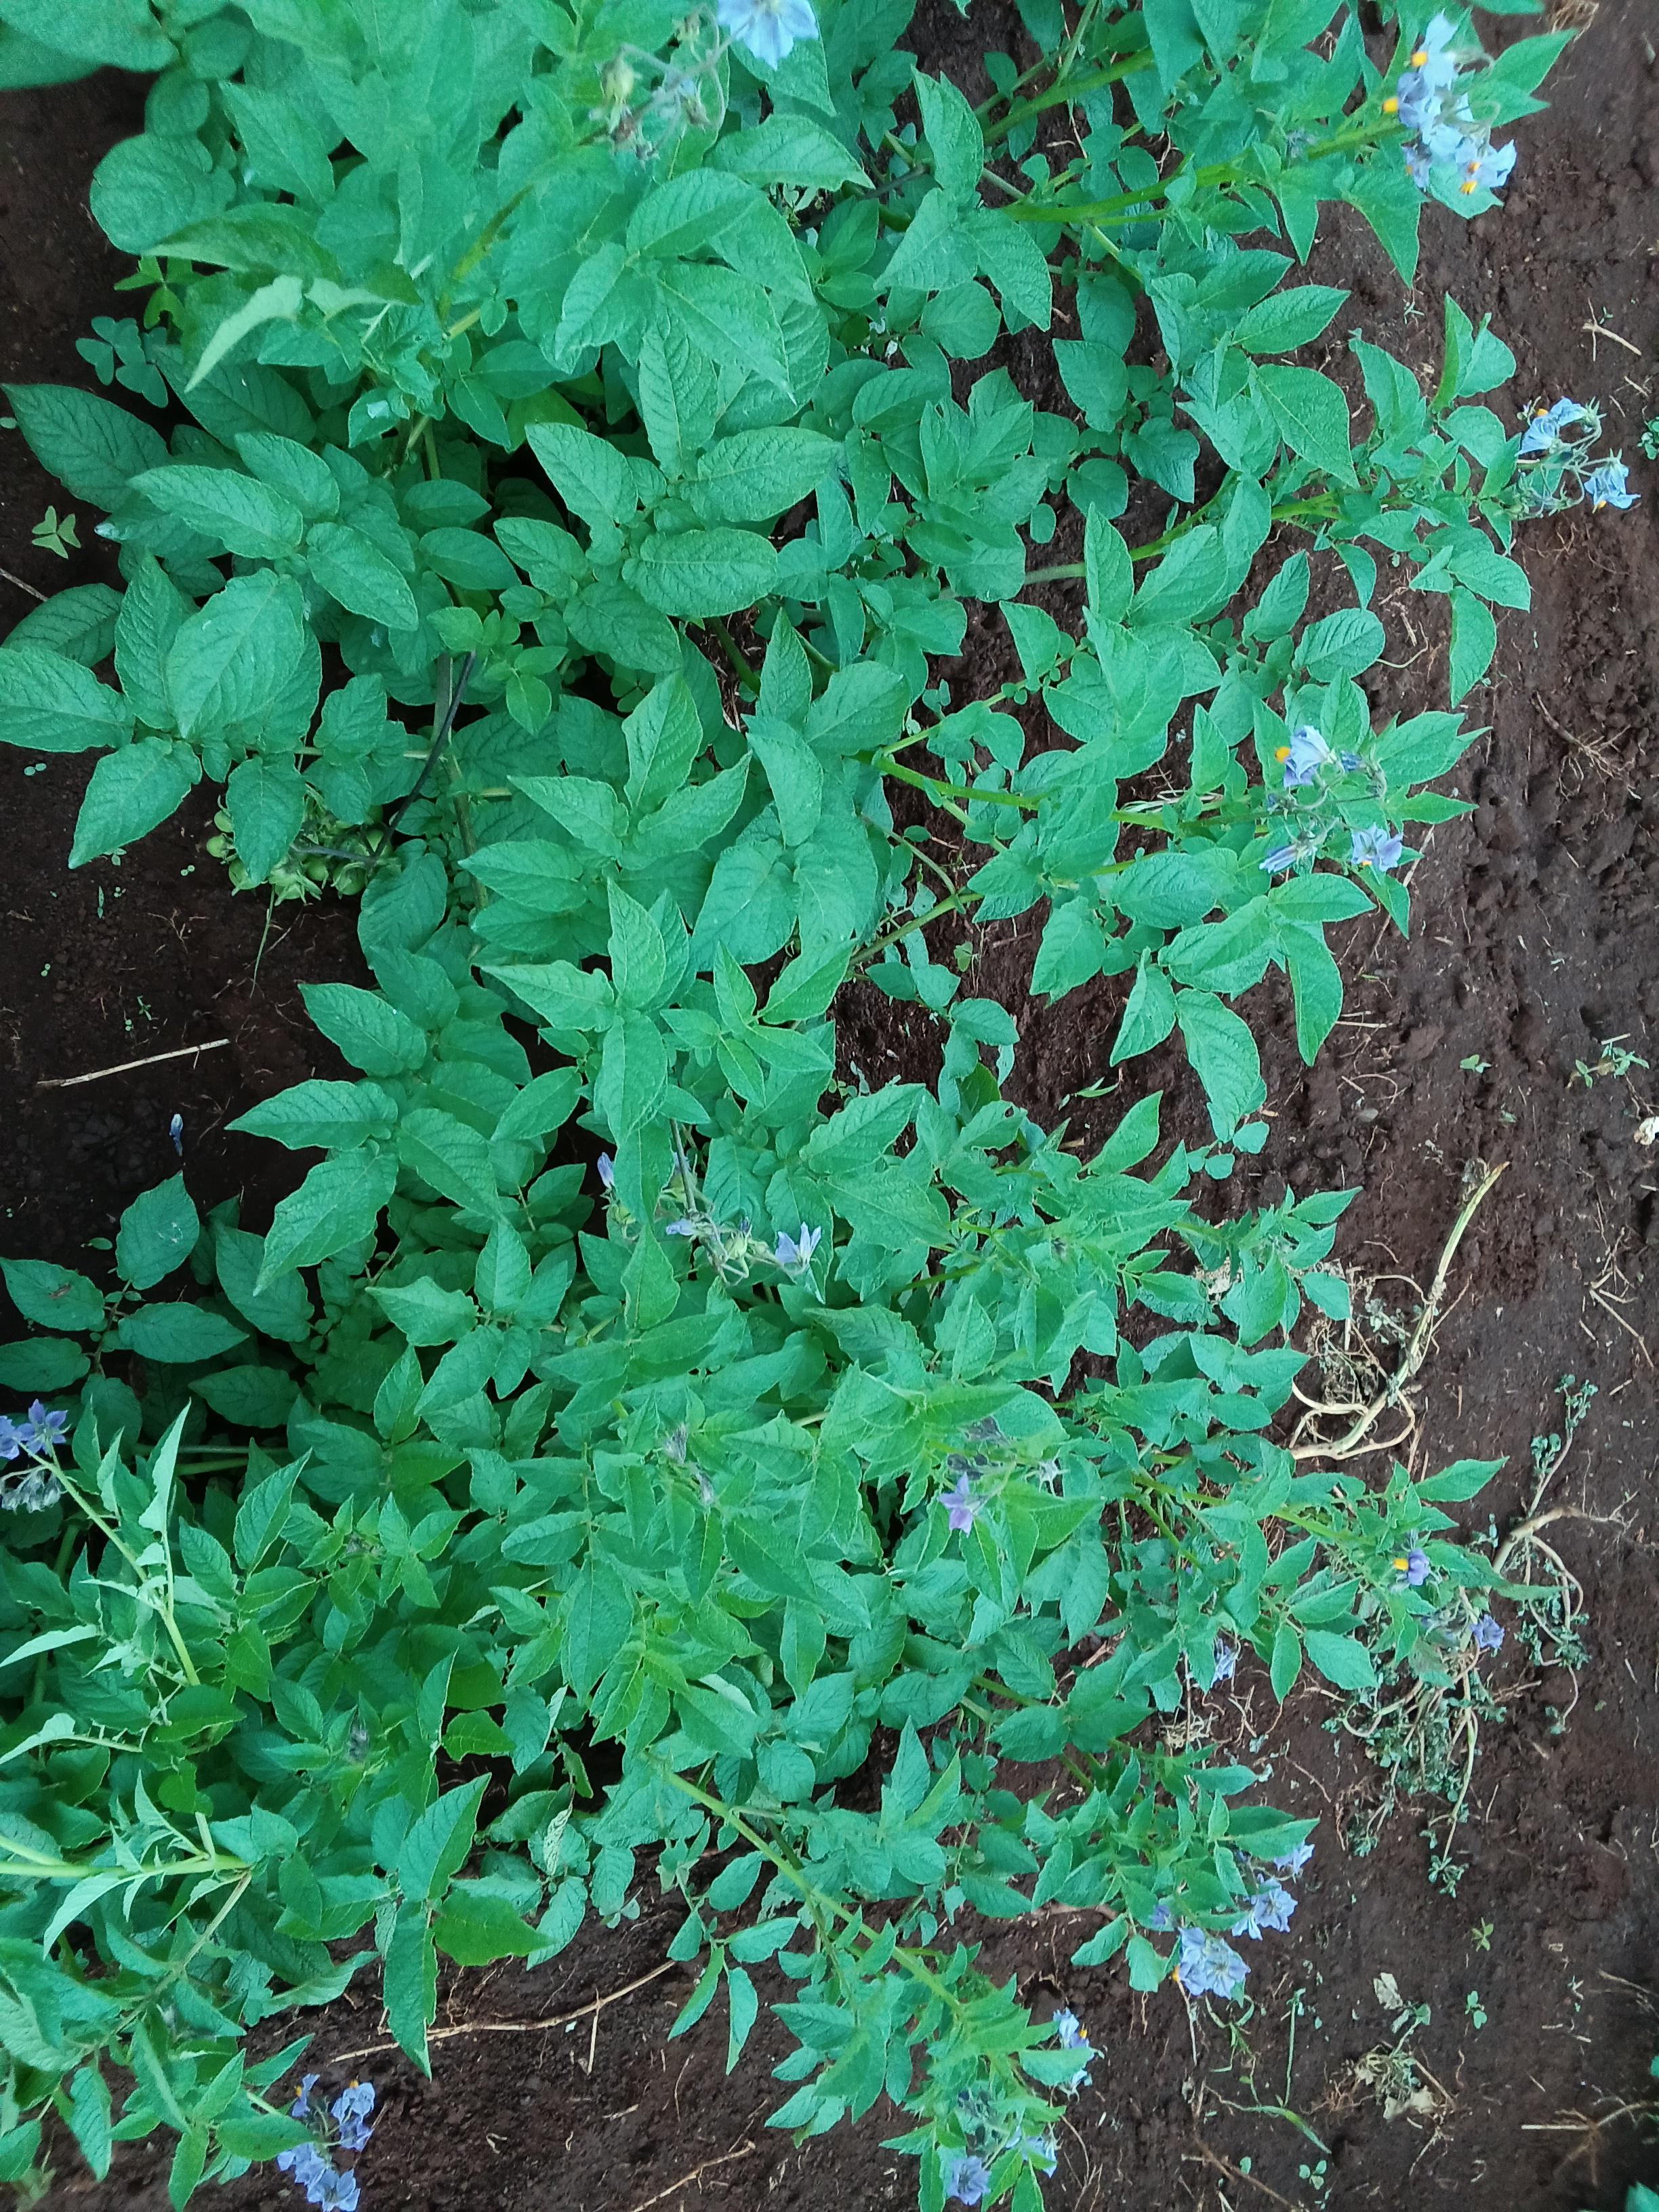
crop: potato
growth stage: flowering
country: Kenya
